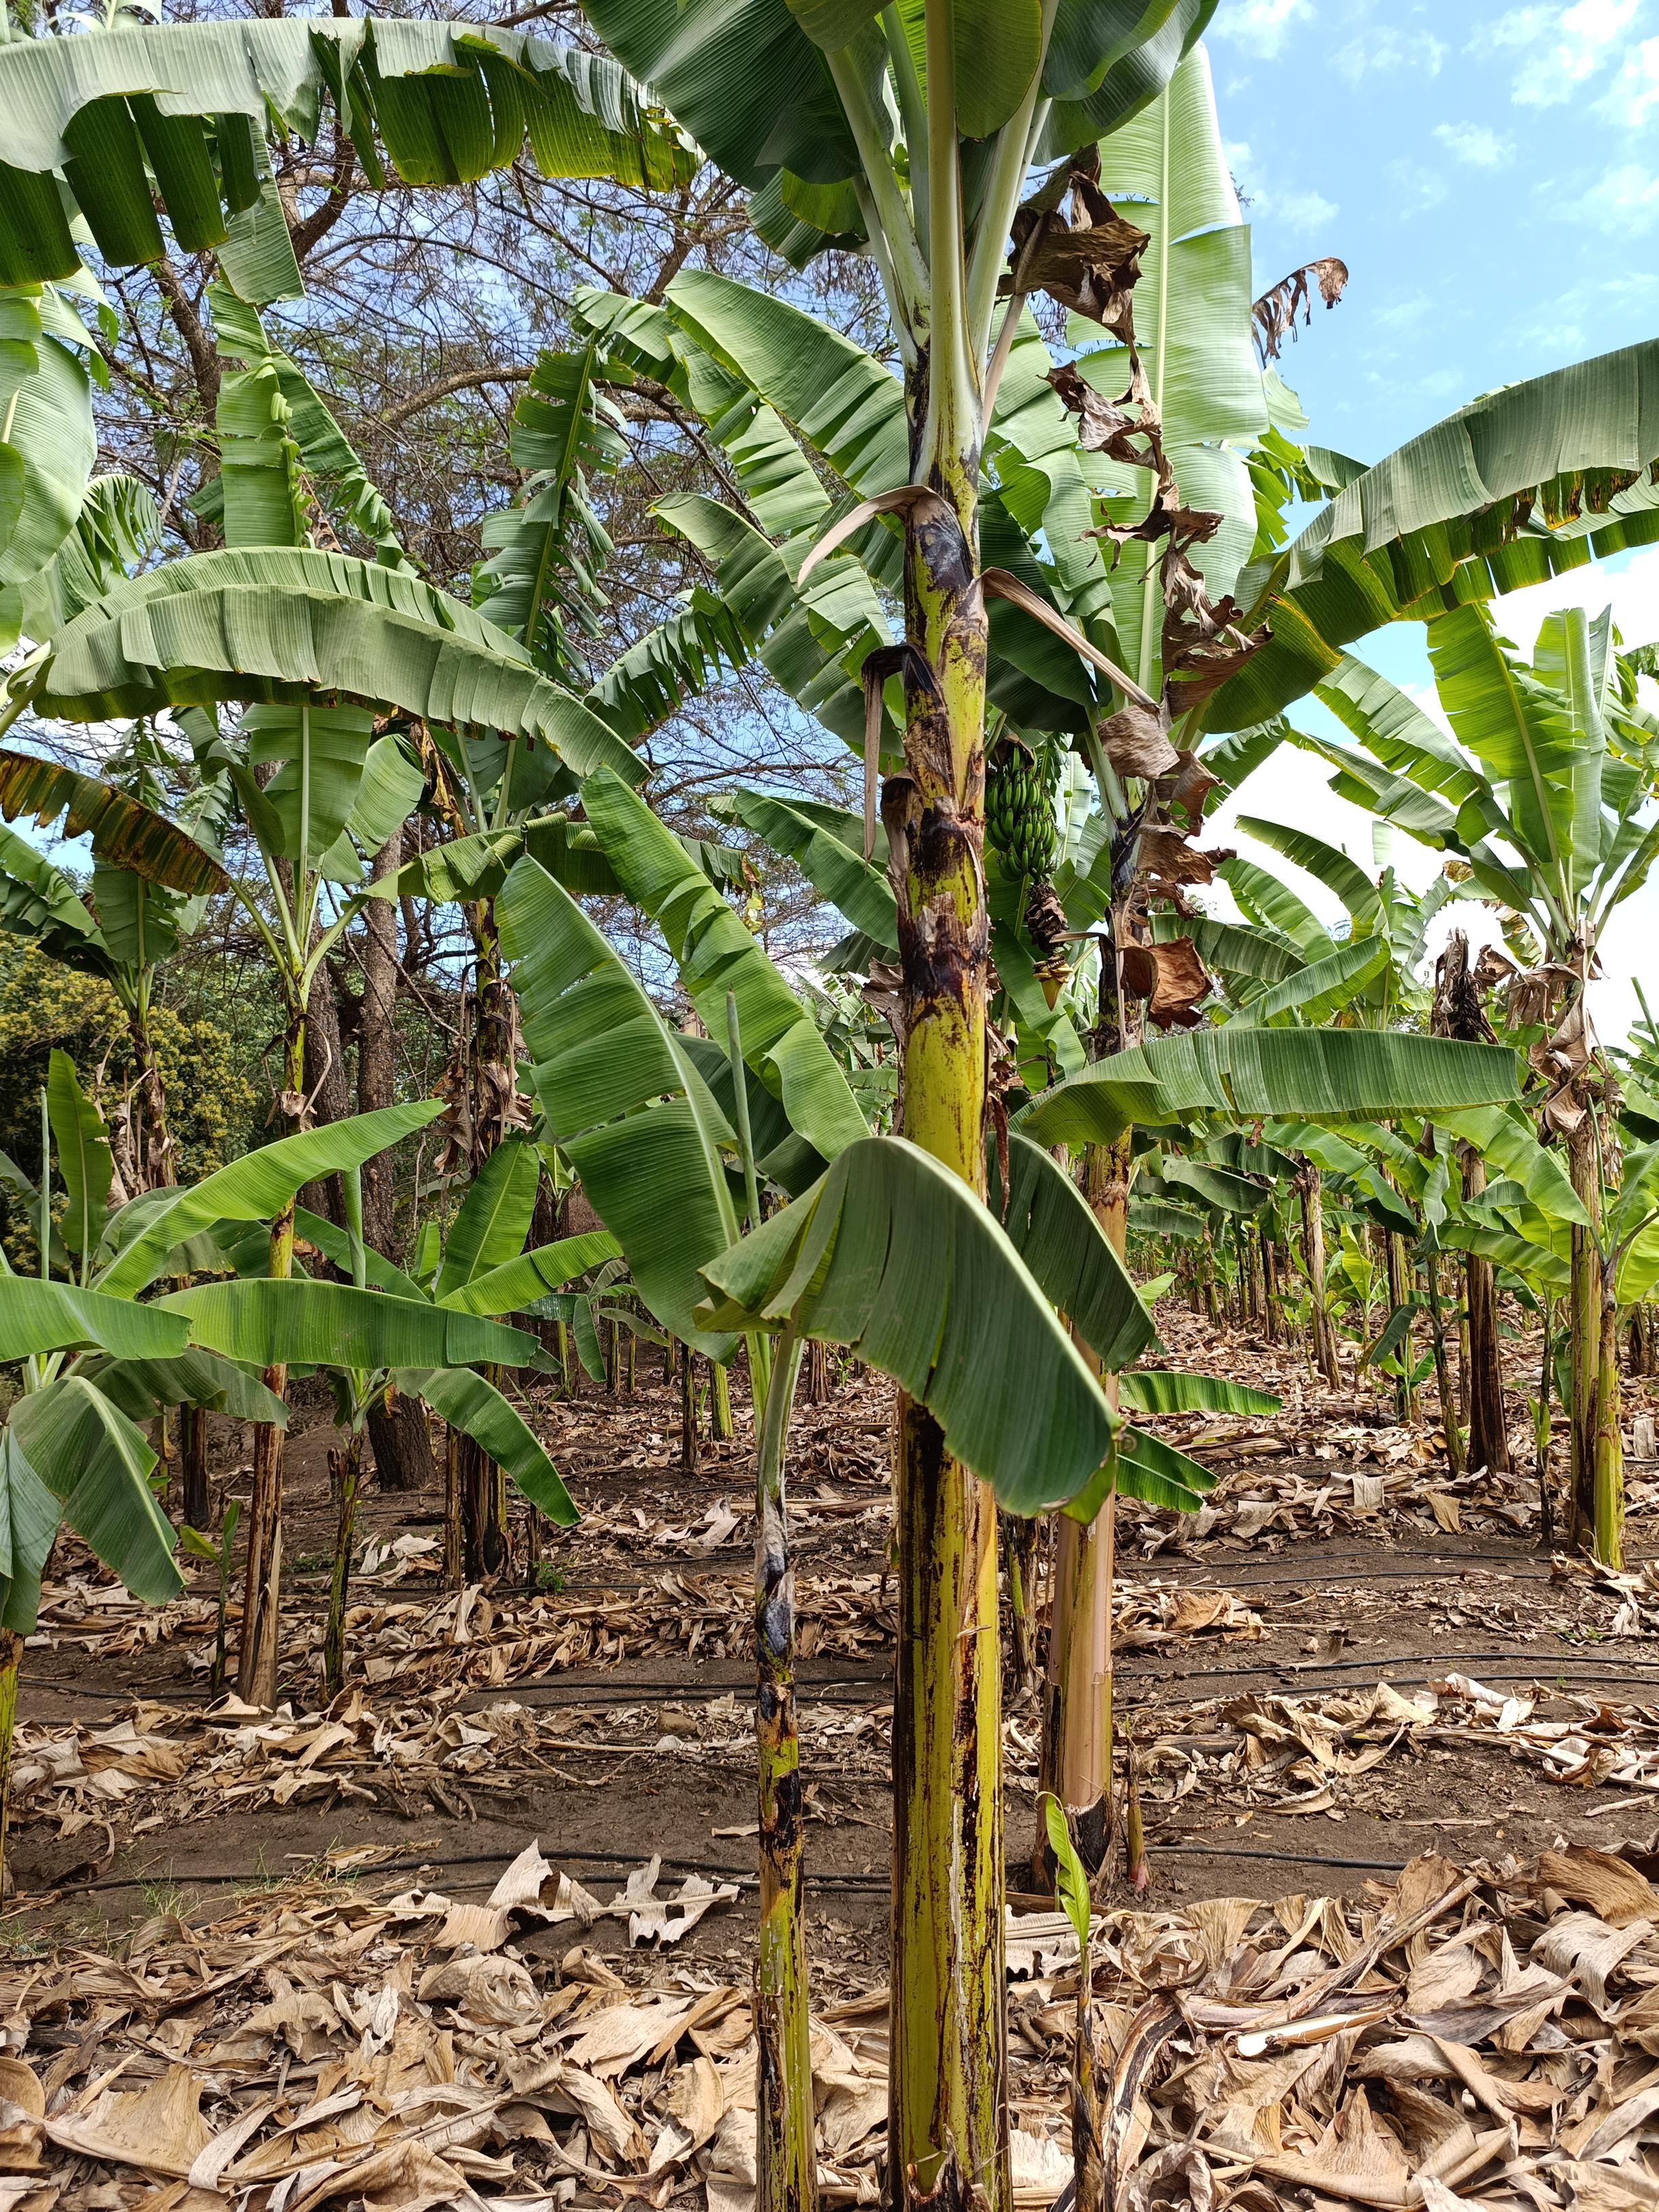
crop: banana
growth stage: vegetative
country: Tanzania
